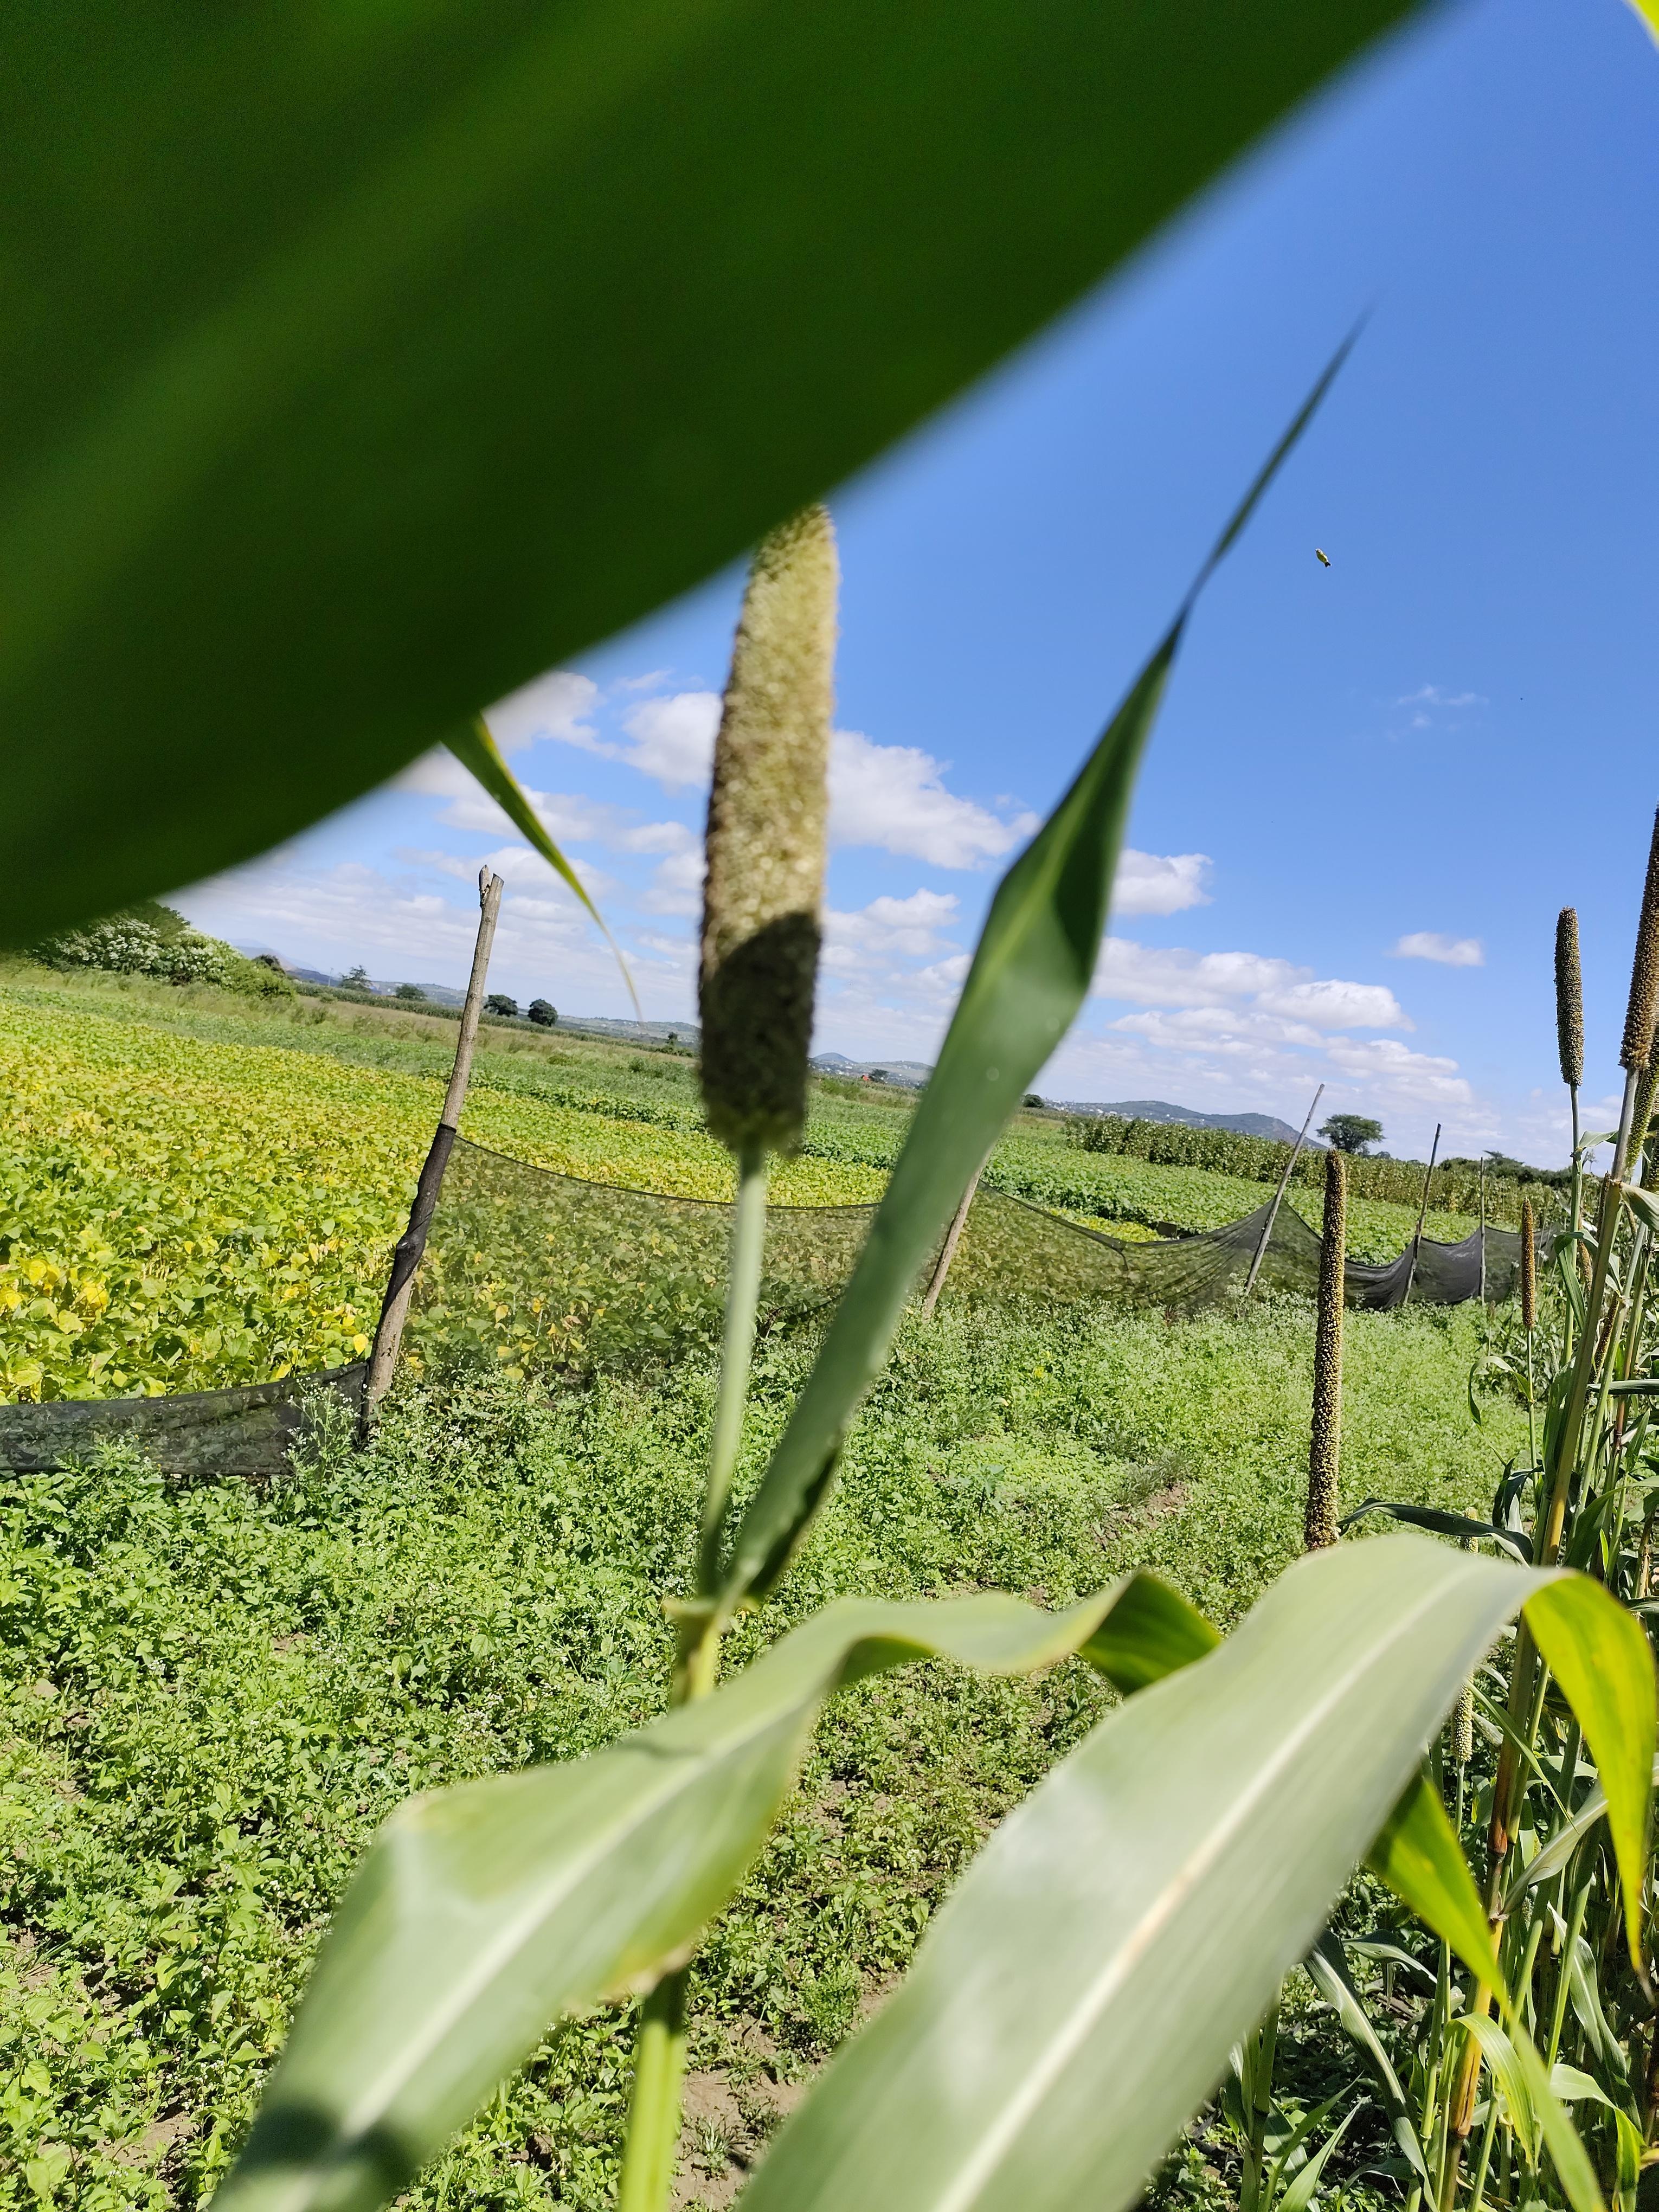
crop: pearl millet
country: Tanzania
